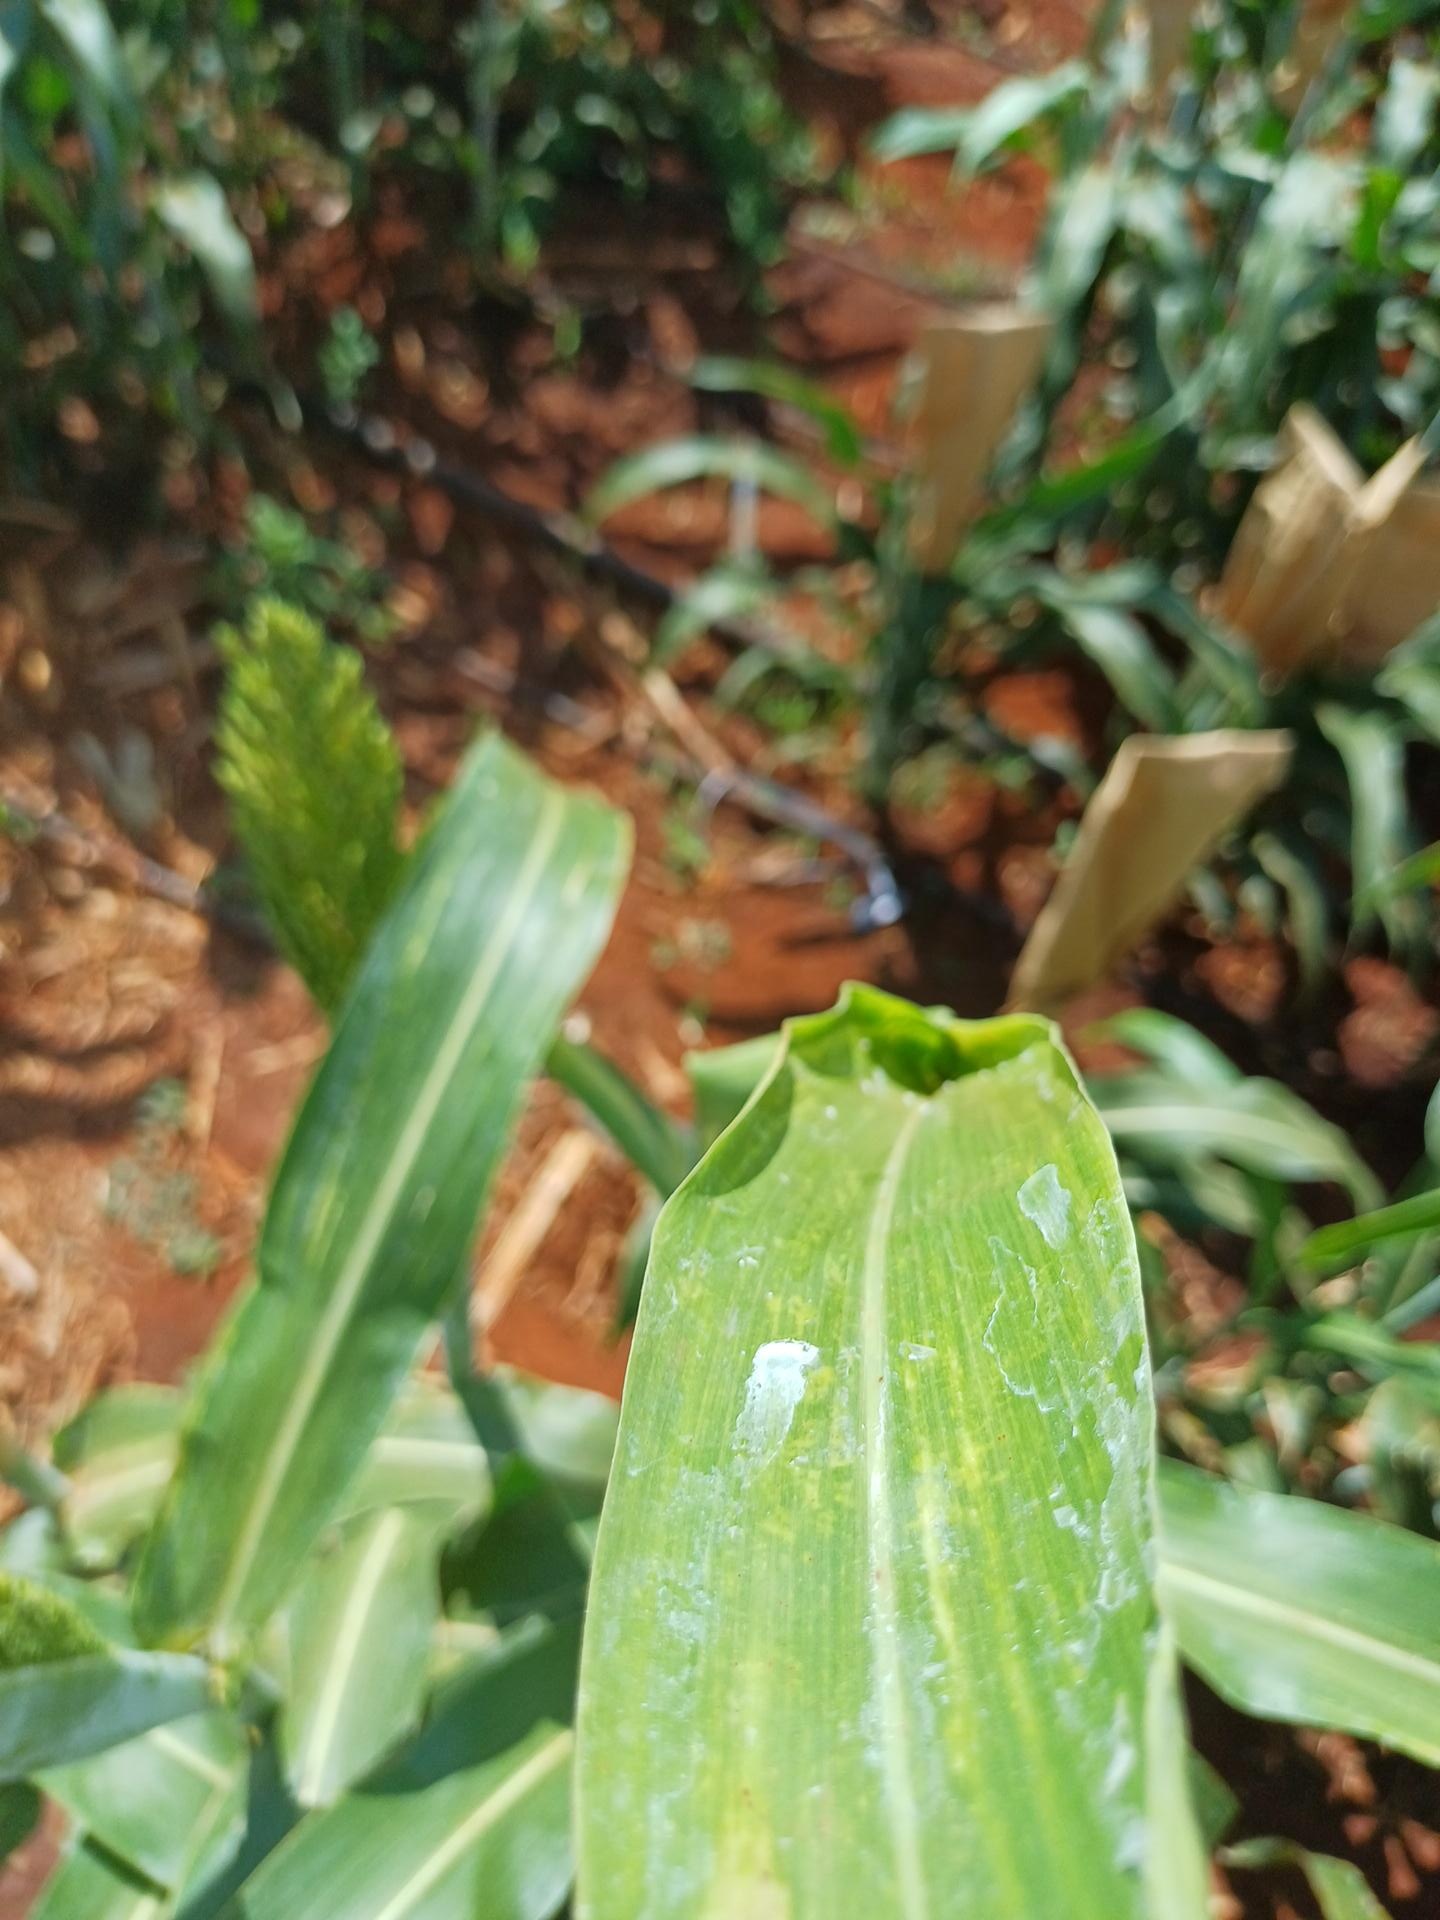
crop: sorghum
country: Kenya
